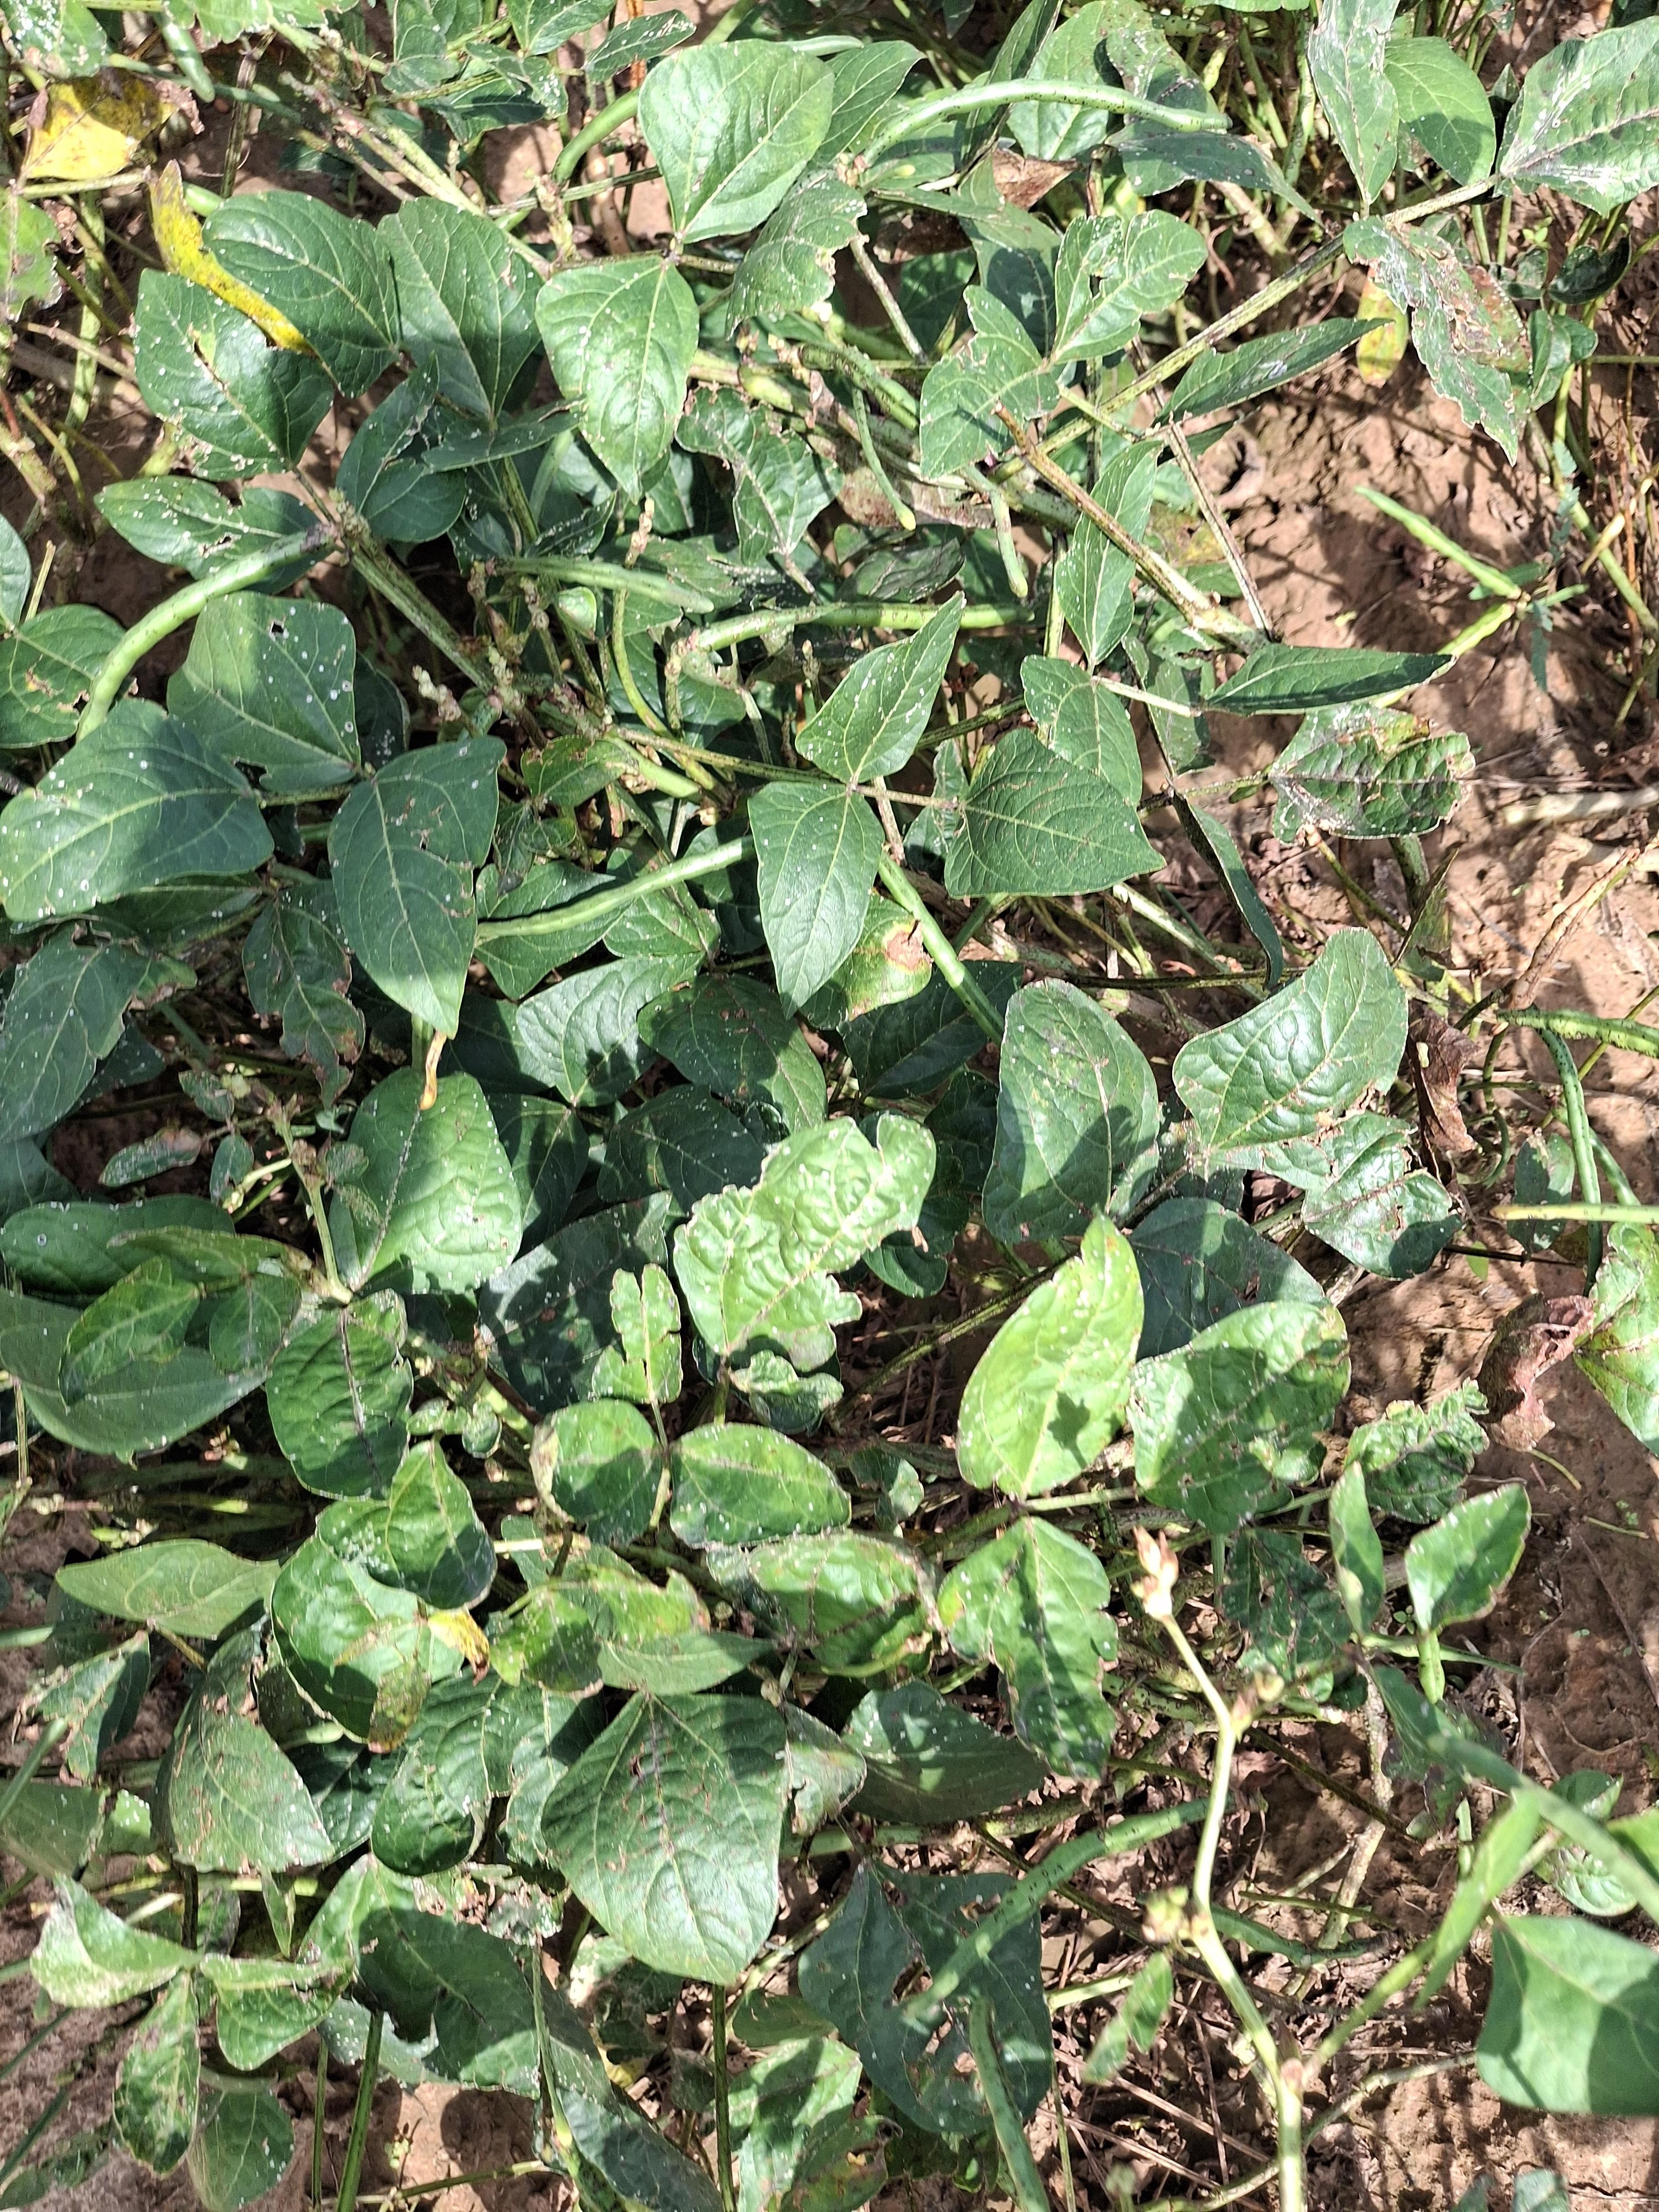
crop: cowpea
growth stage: maturity
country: Nigeria
